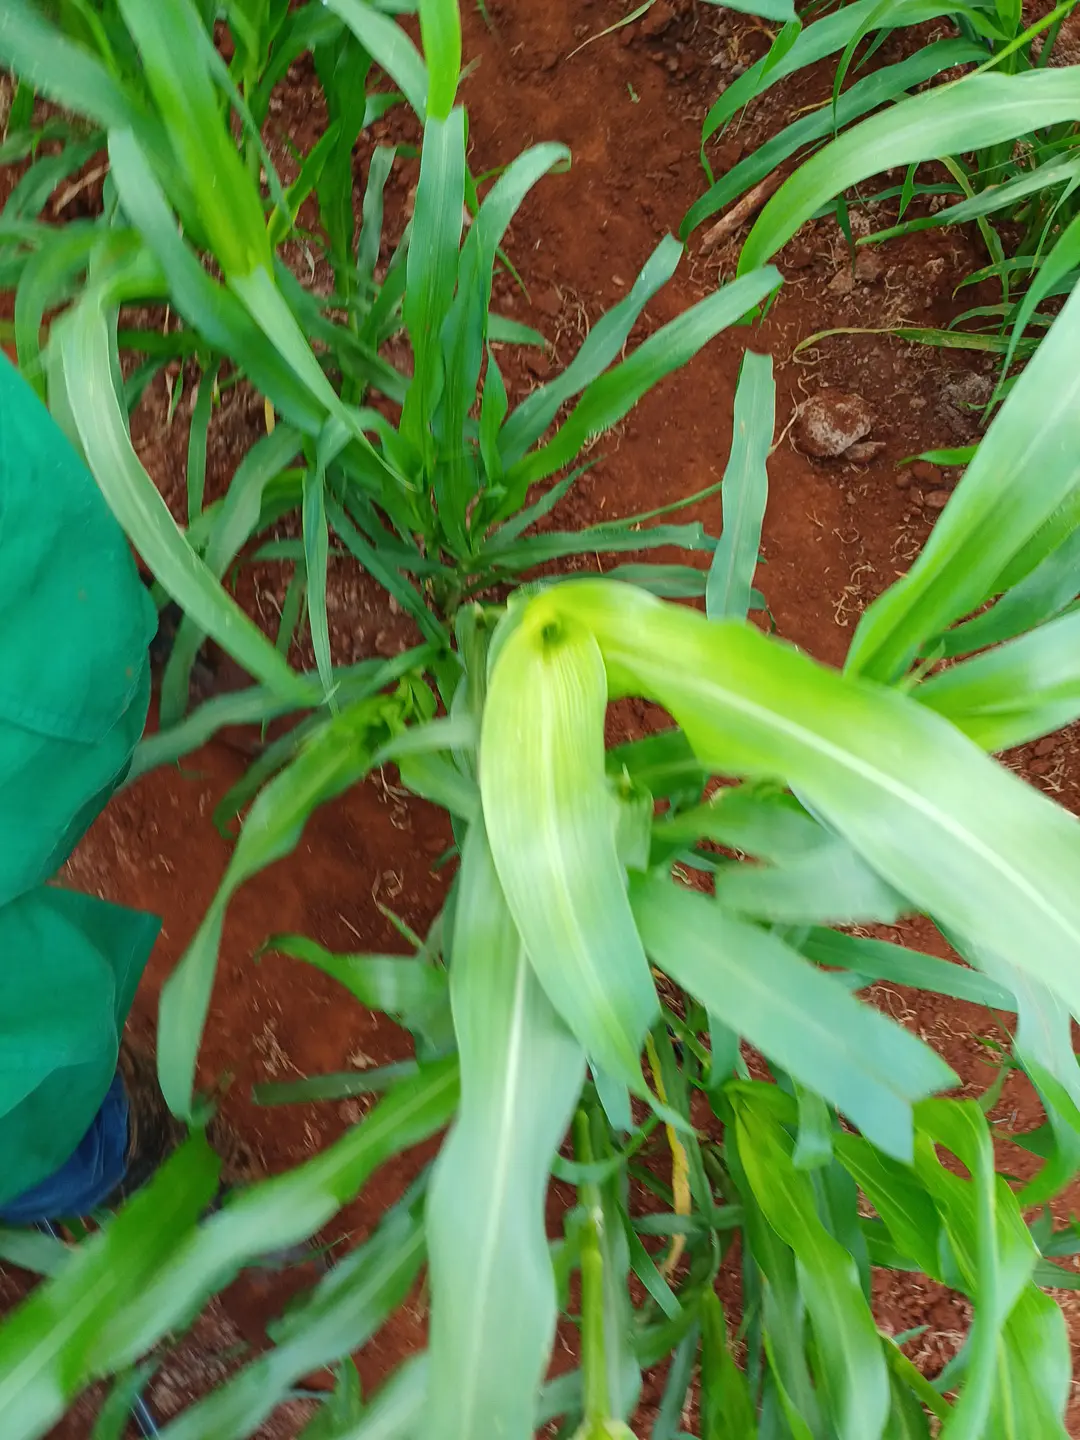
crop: pearl millet
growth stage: flowering
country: Kenya
